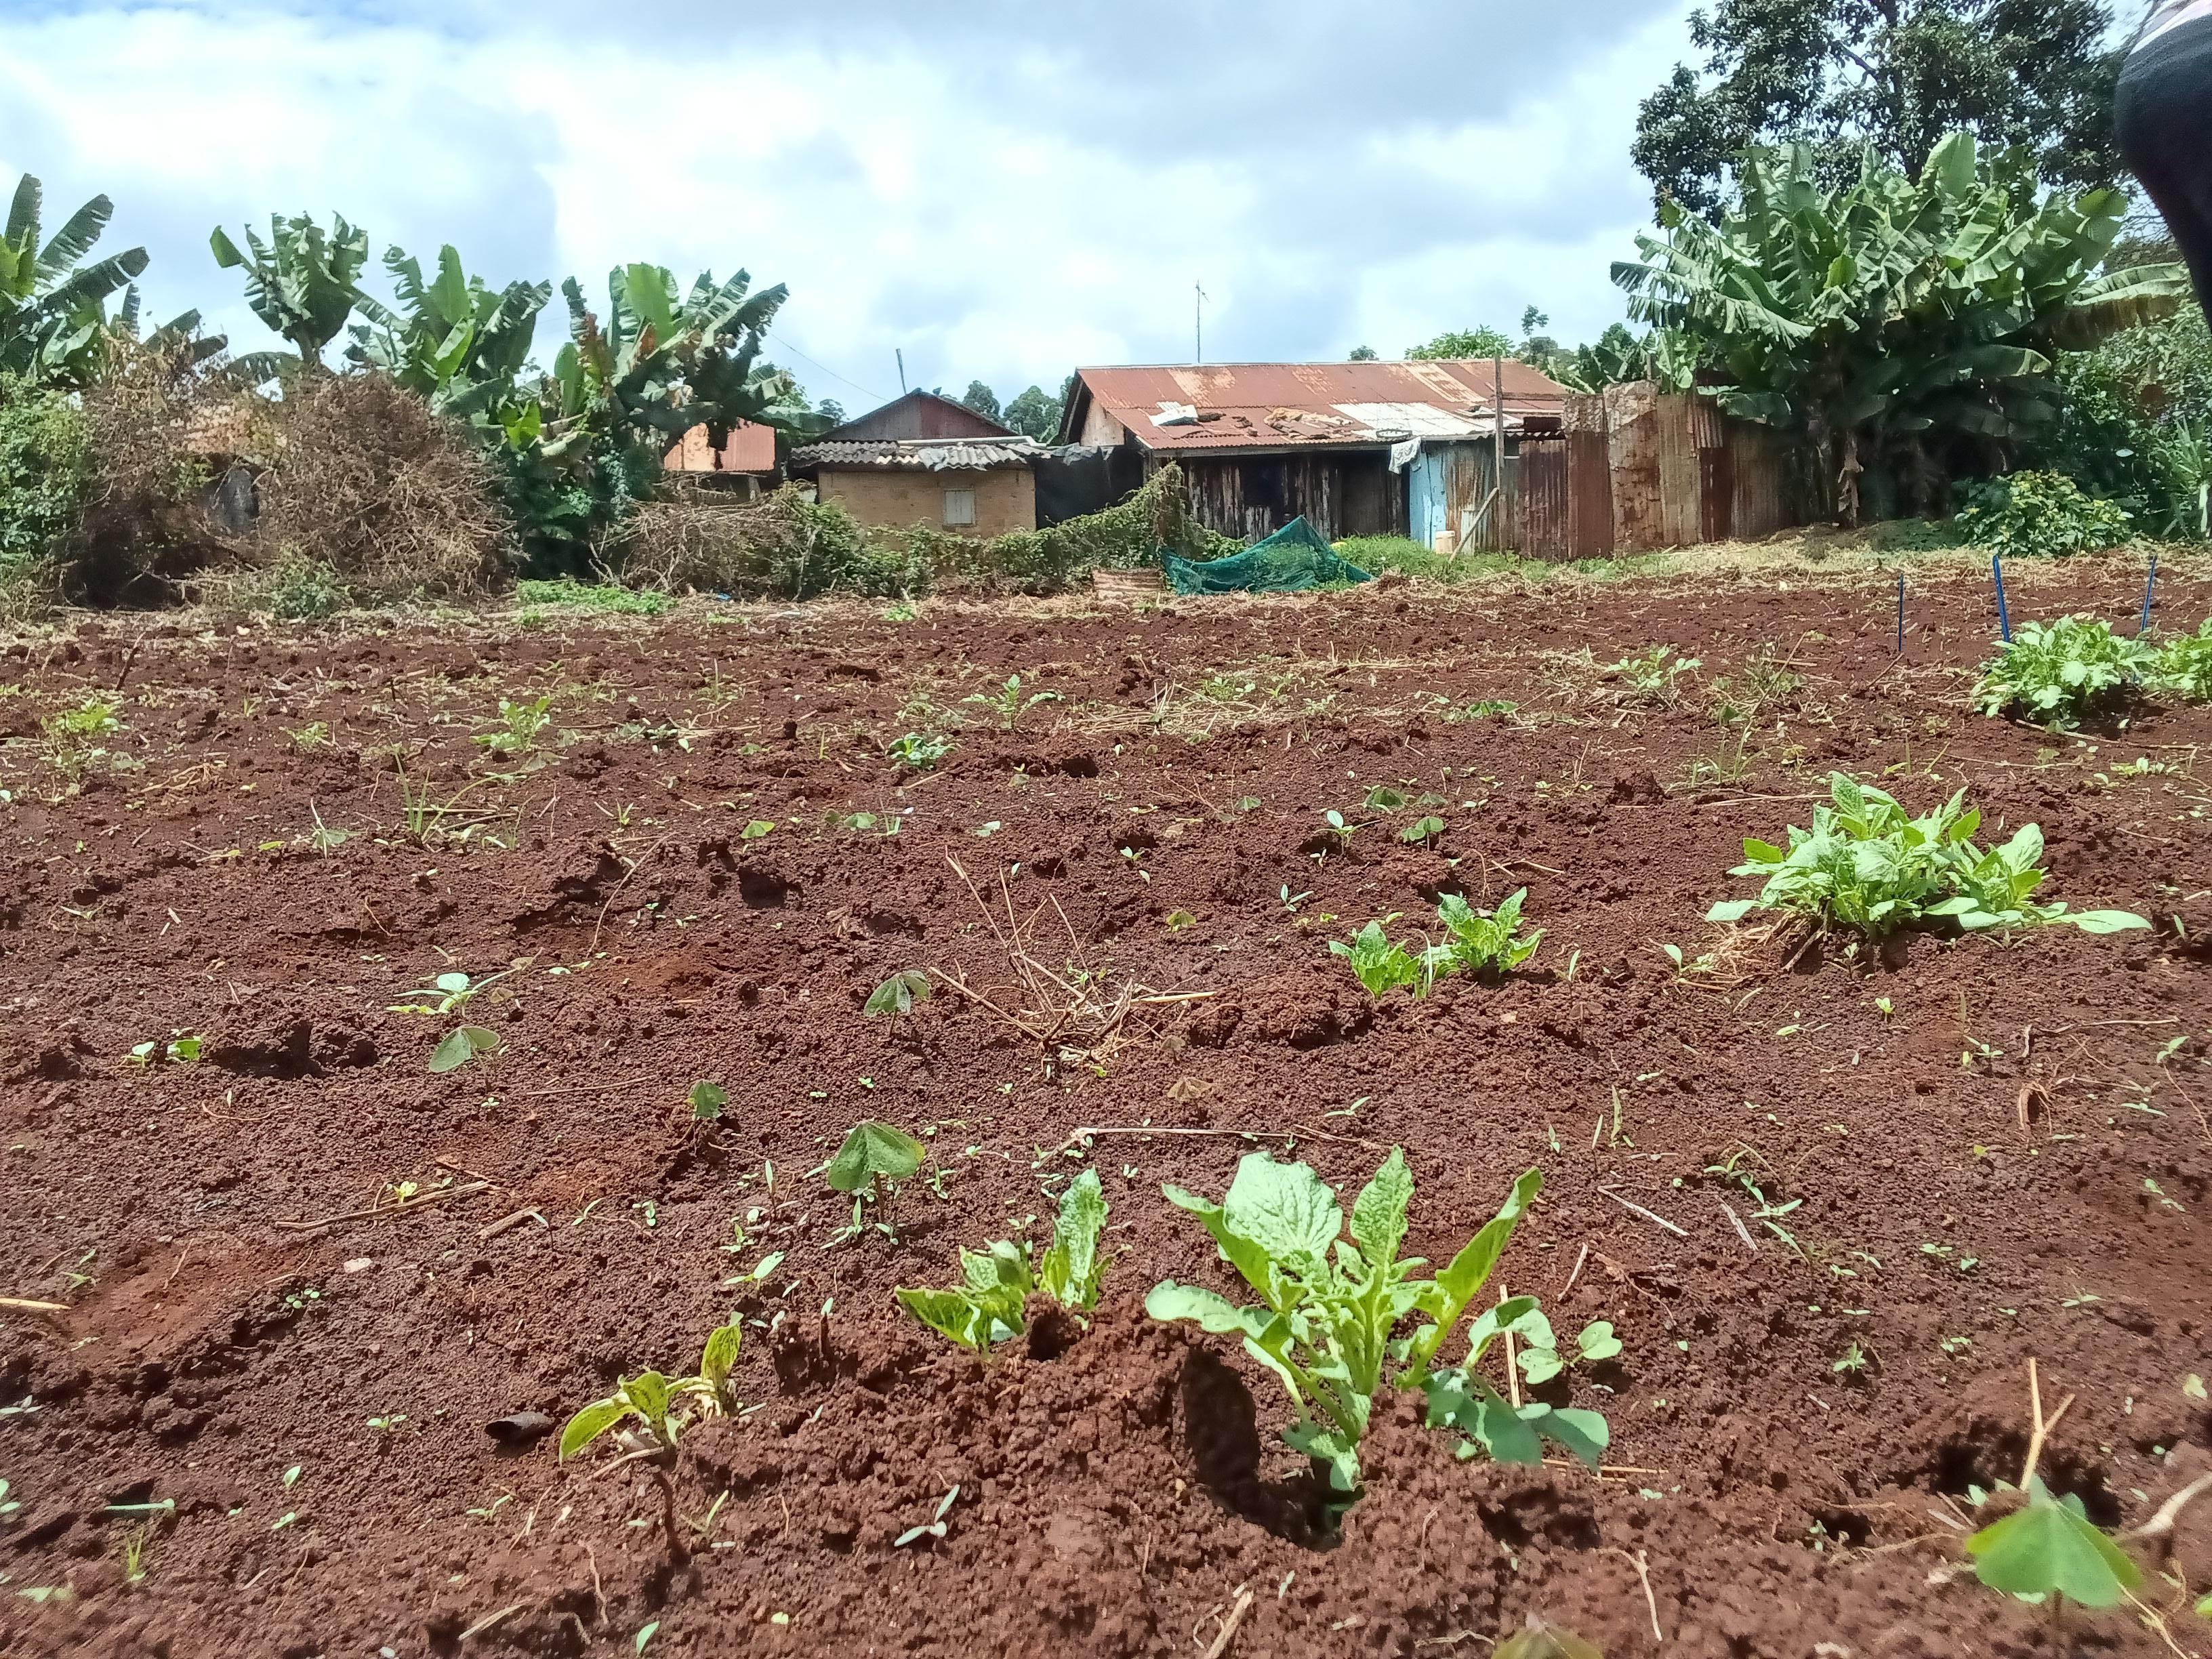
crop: potato
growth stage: sprouting emergence
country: Kenya
